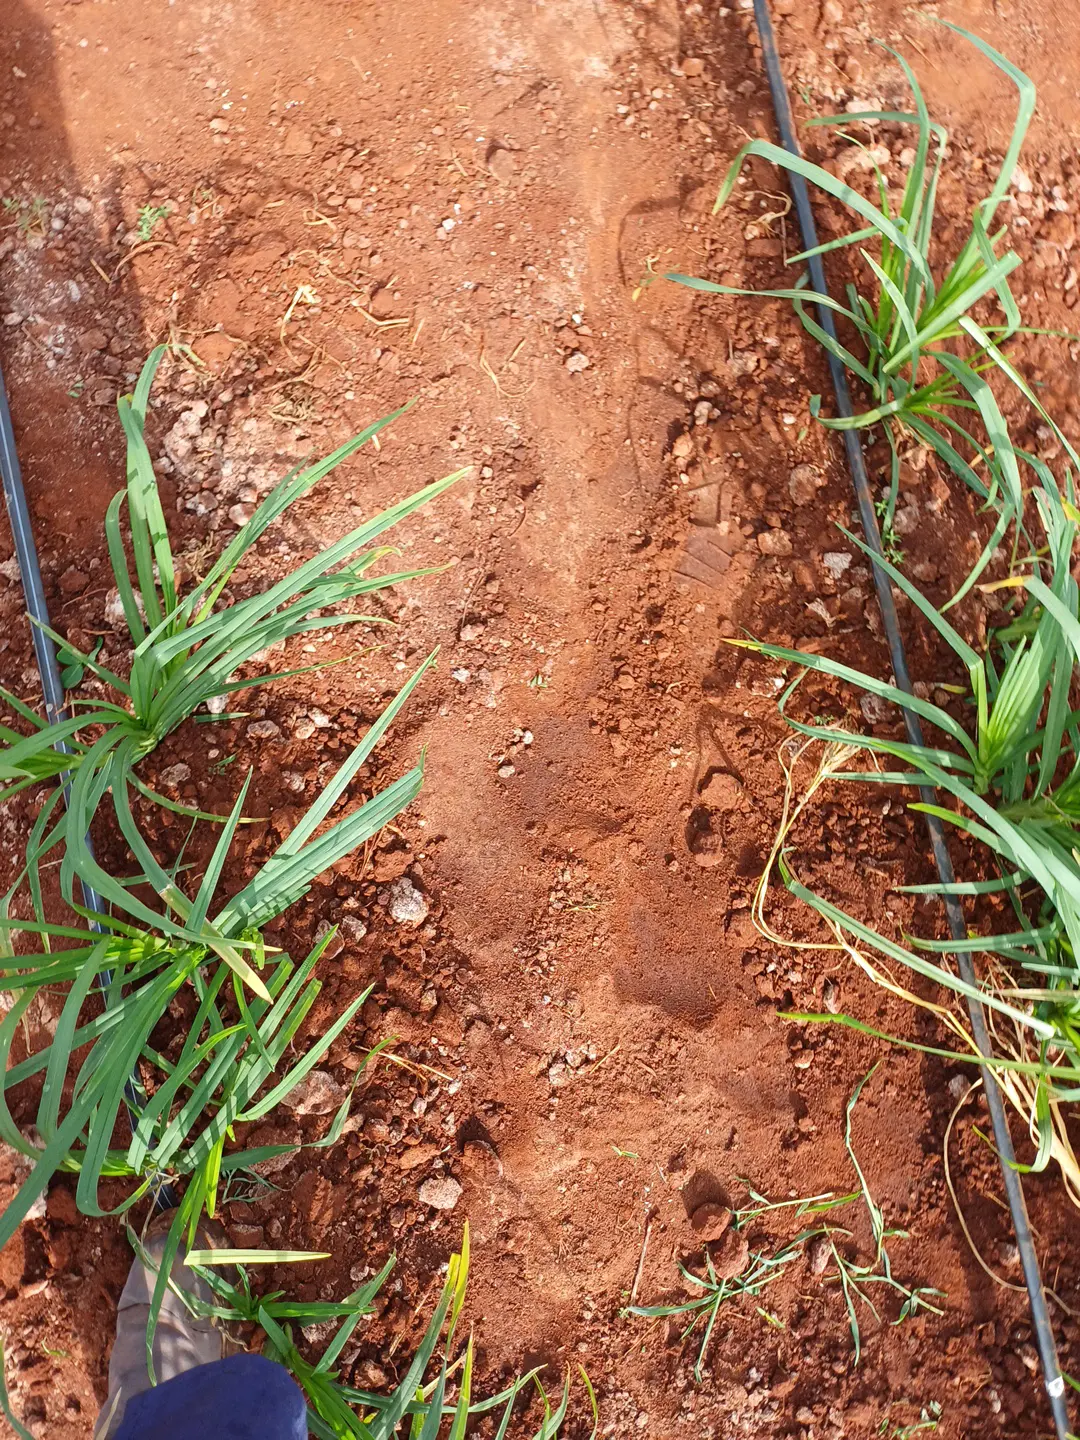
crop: finger millet
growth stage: elongation stem
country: Kenya
